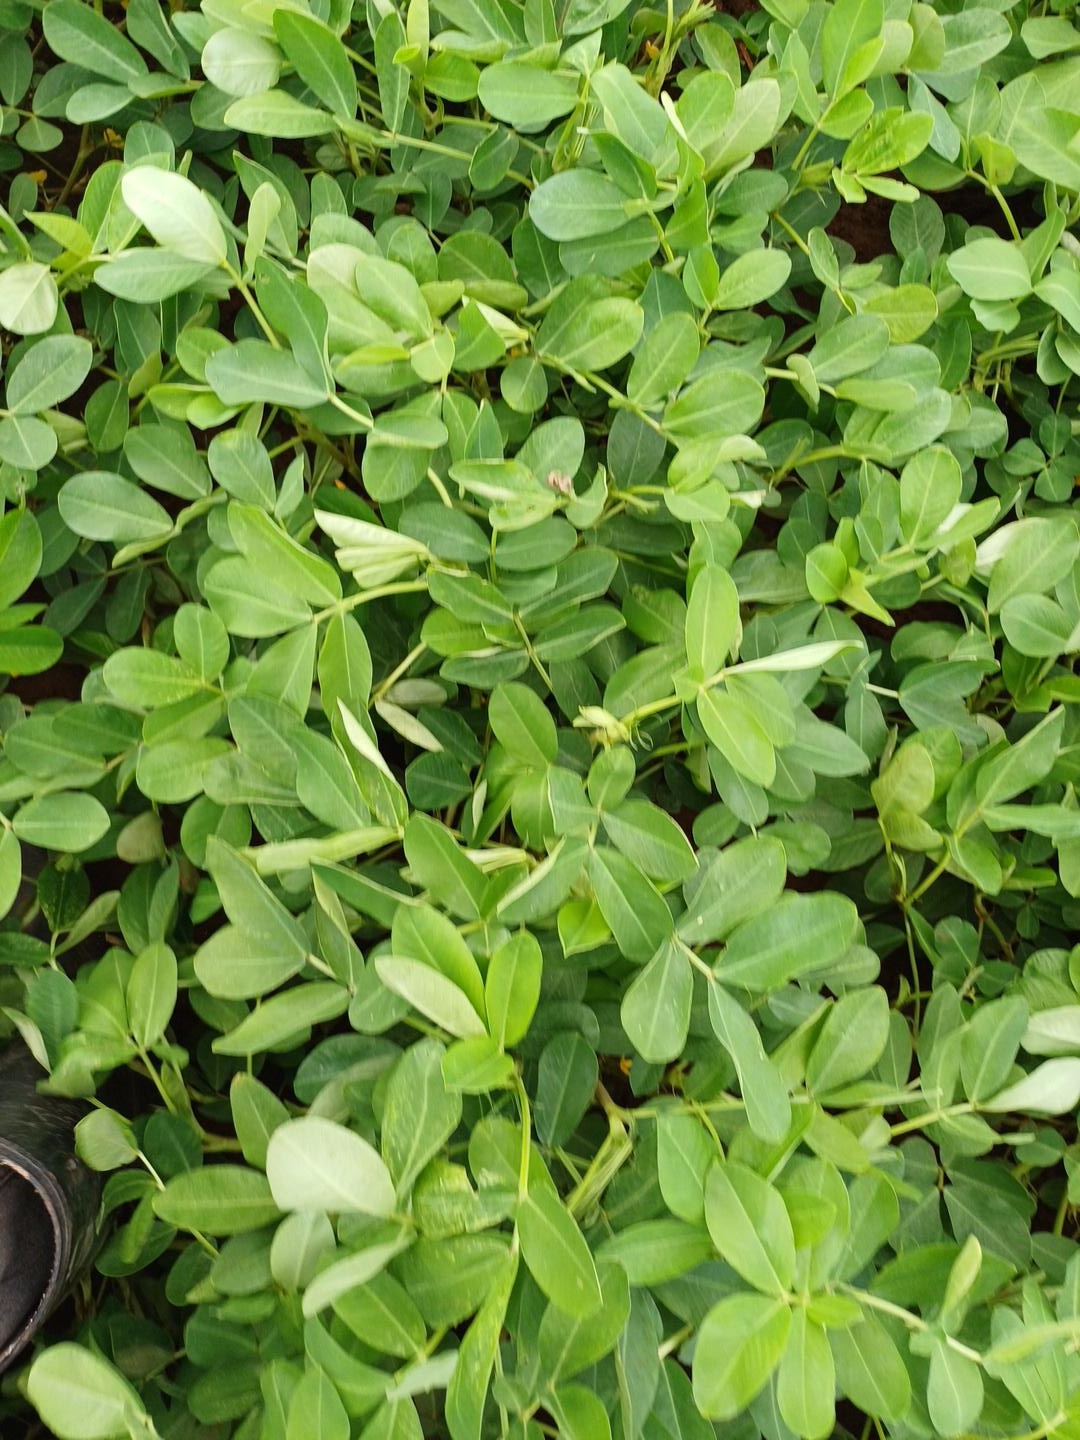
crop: groundnut
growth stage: flowering
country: Kenya
